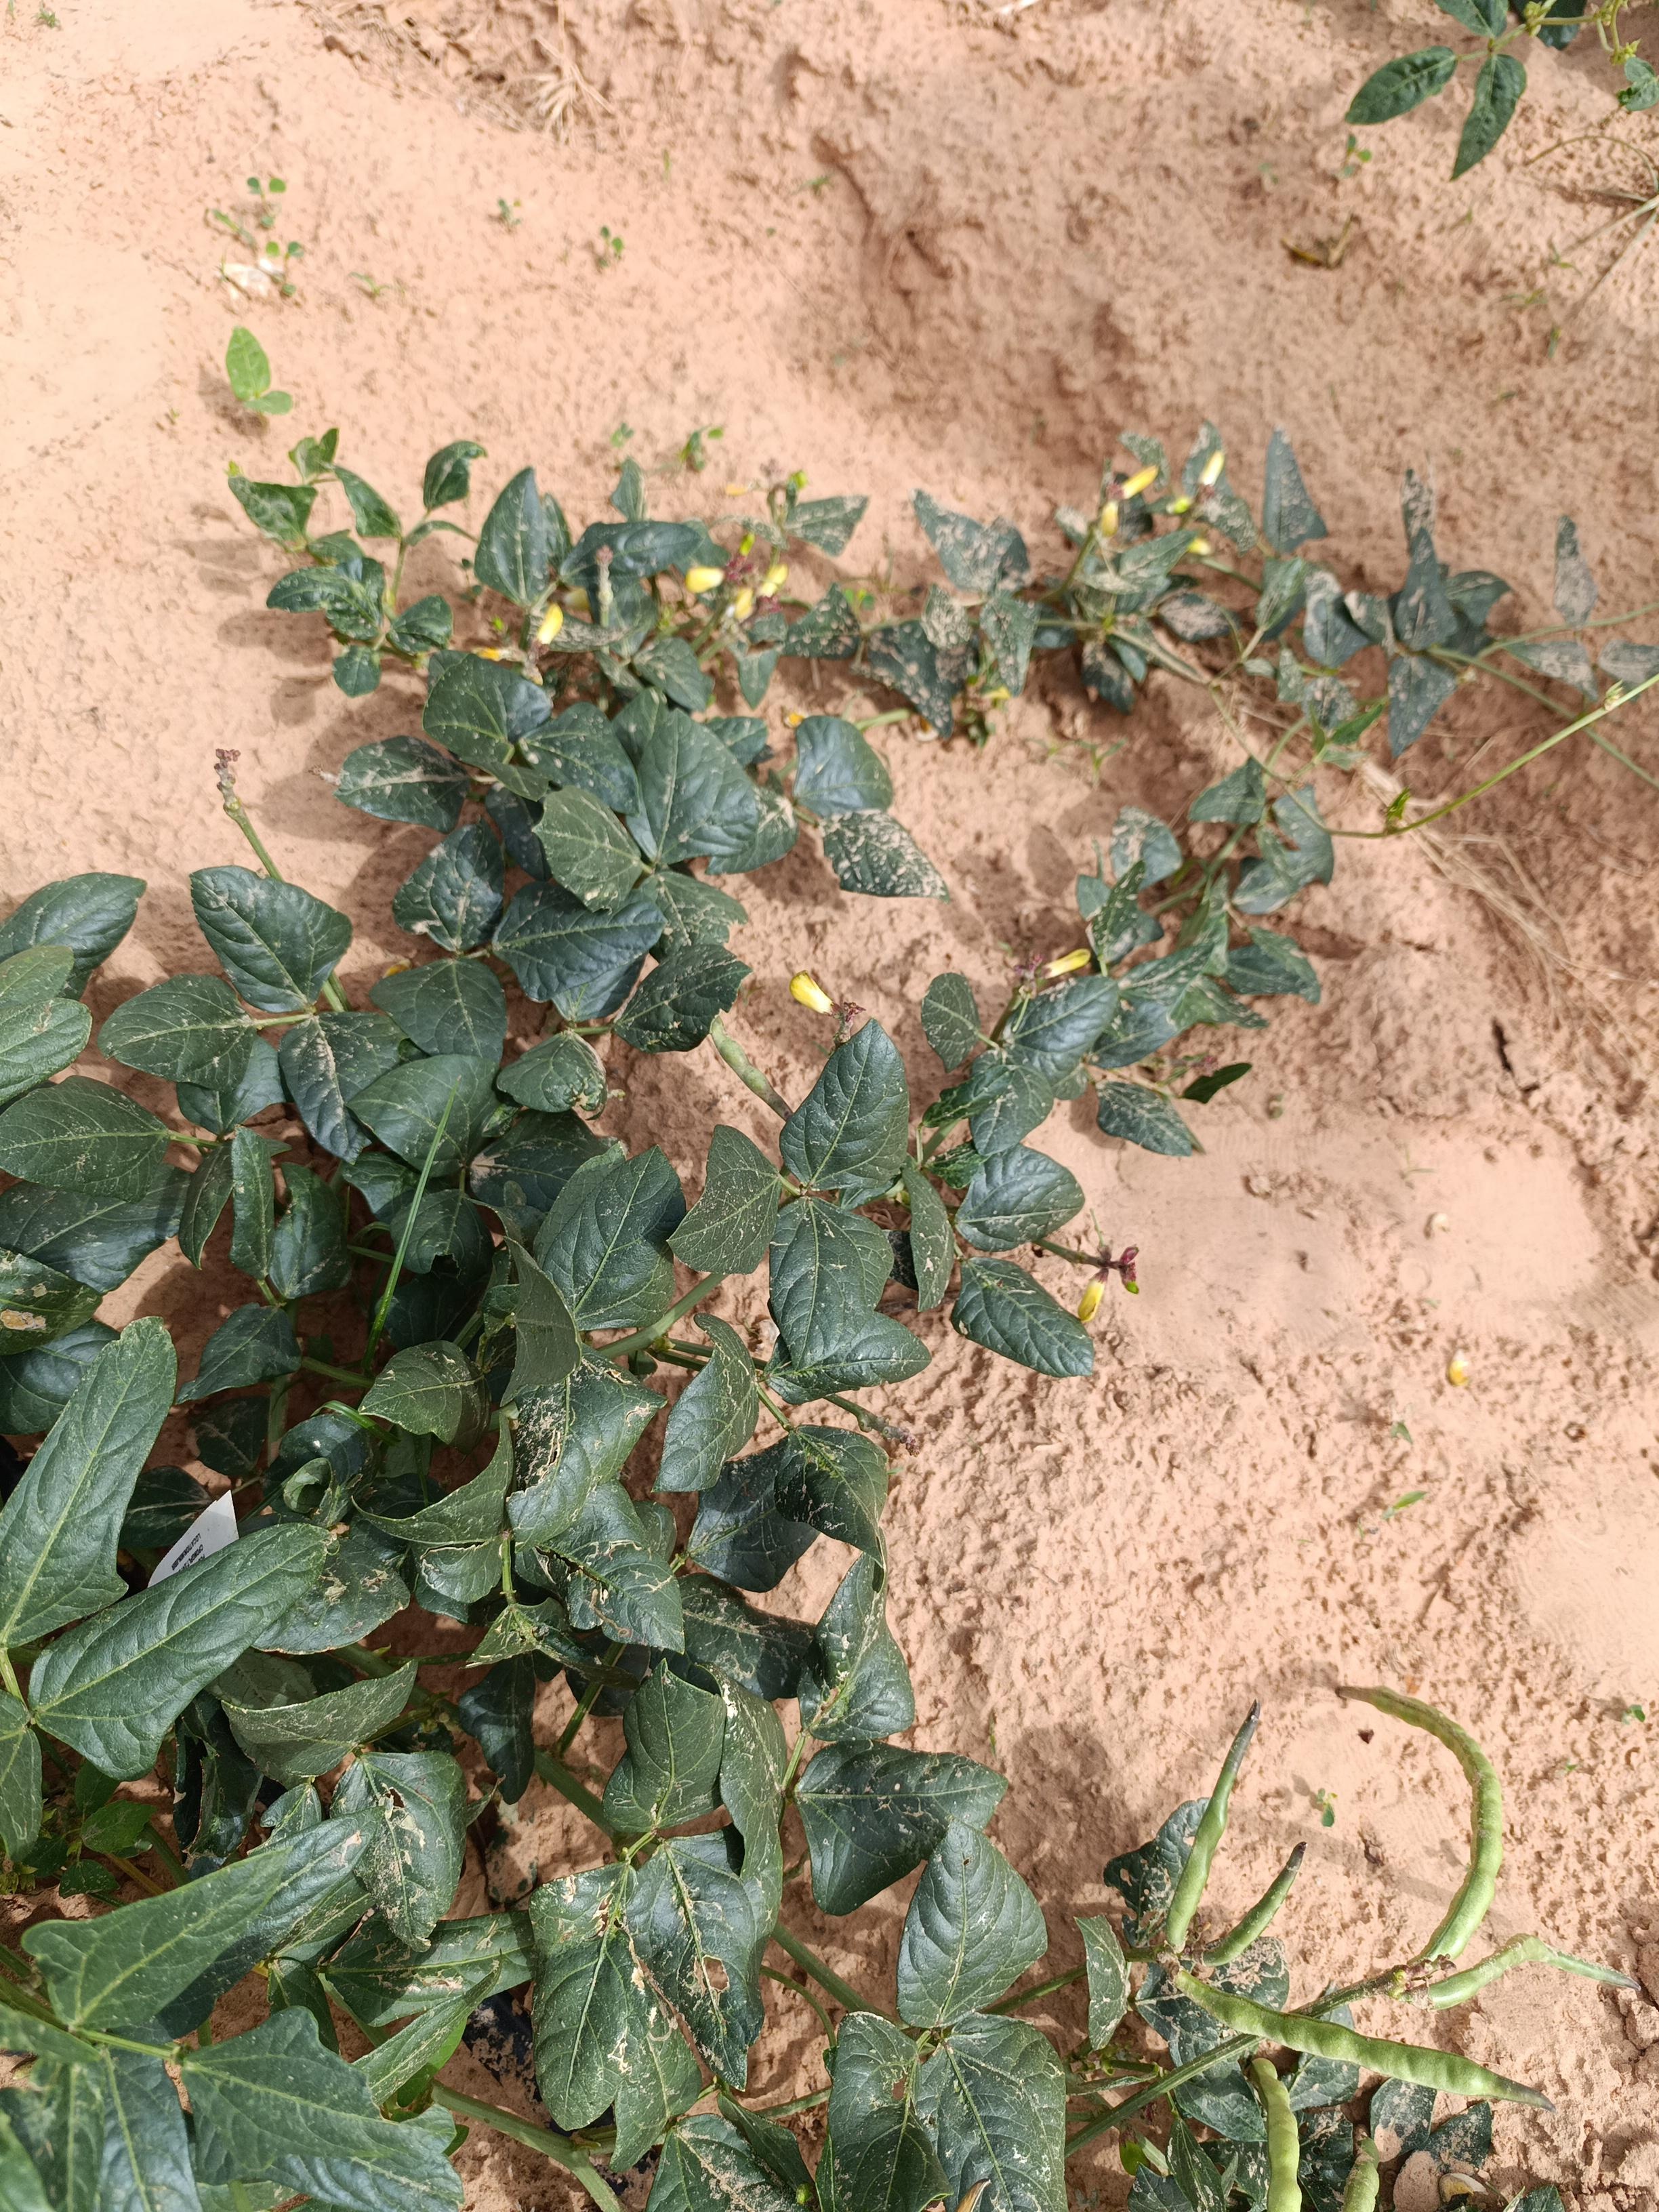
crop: cowpea
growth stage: development pod
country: Nigeria
